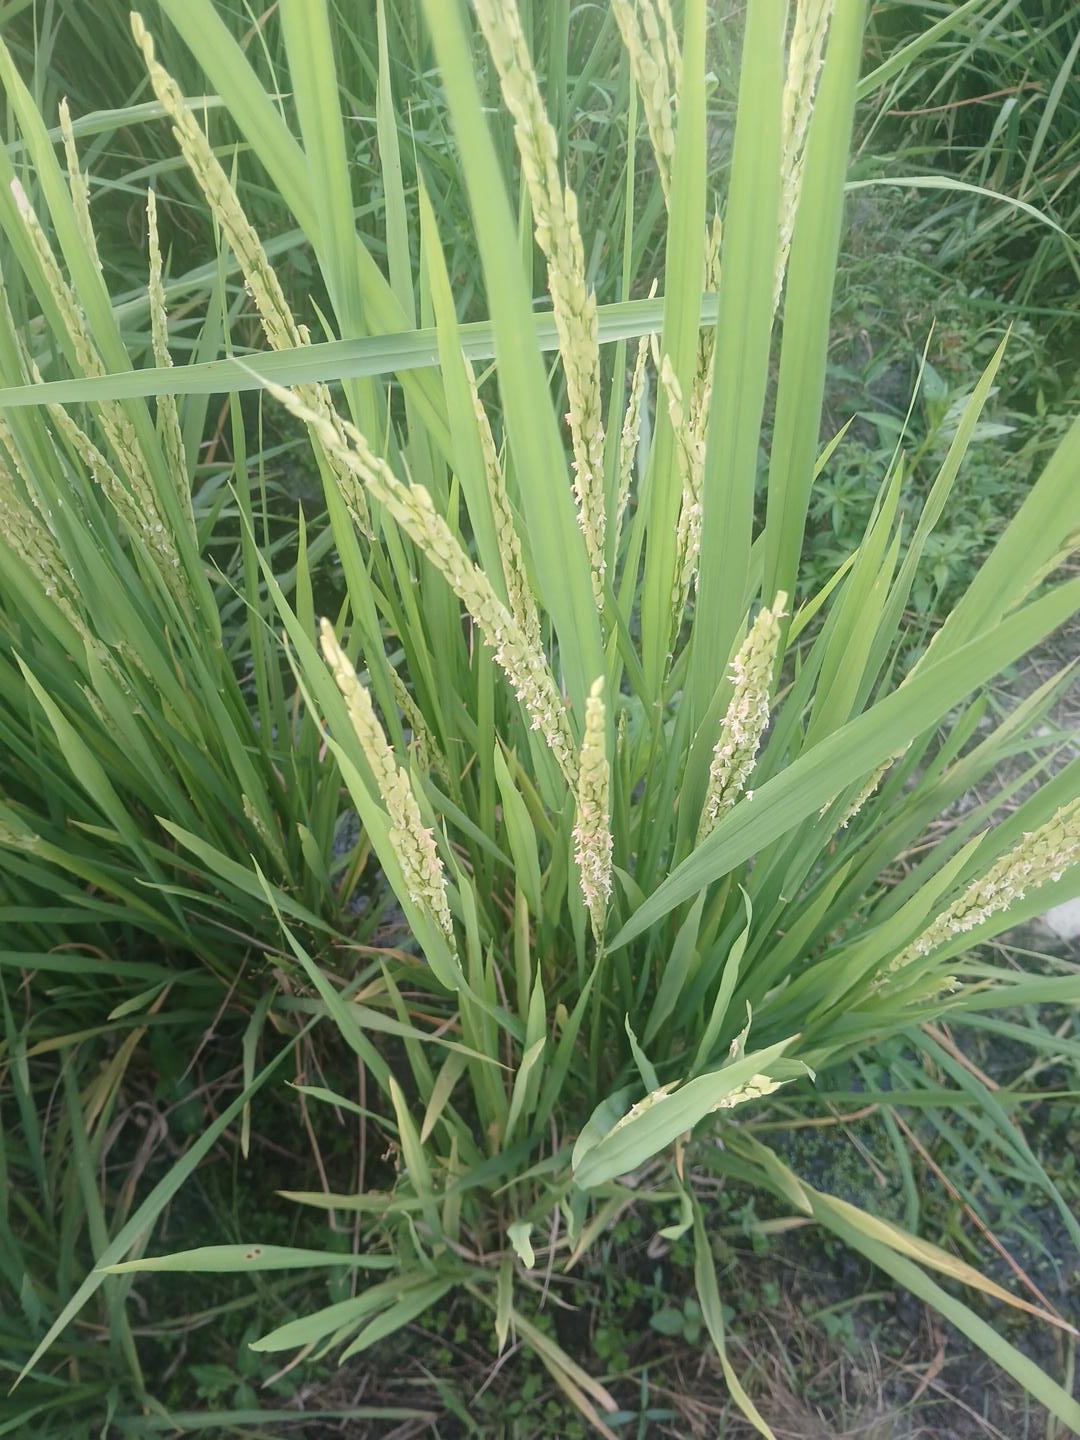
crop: rice
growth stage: flowering
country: Côte d'Ivoire
